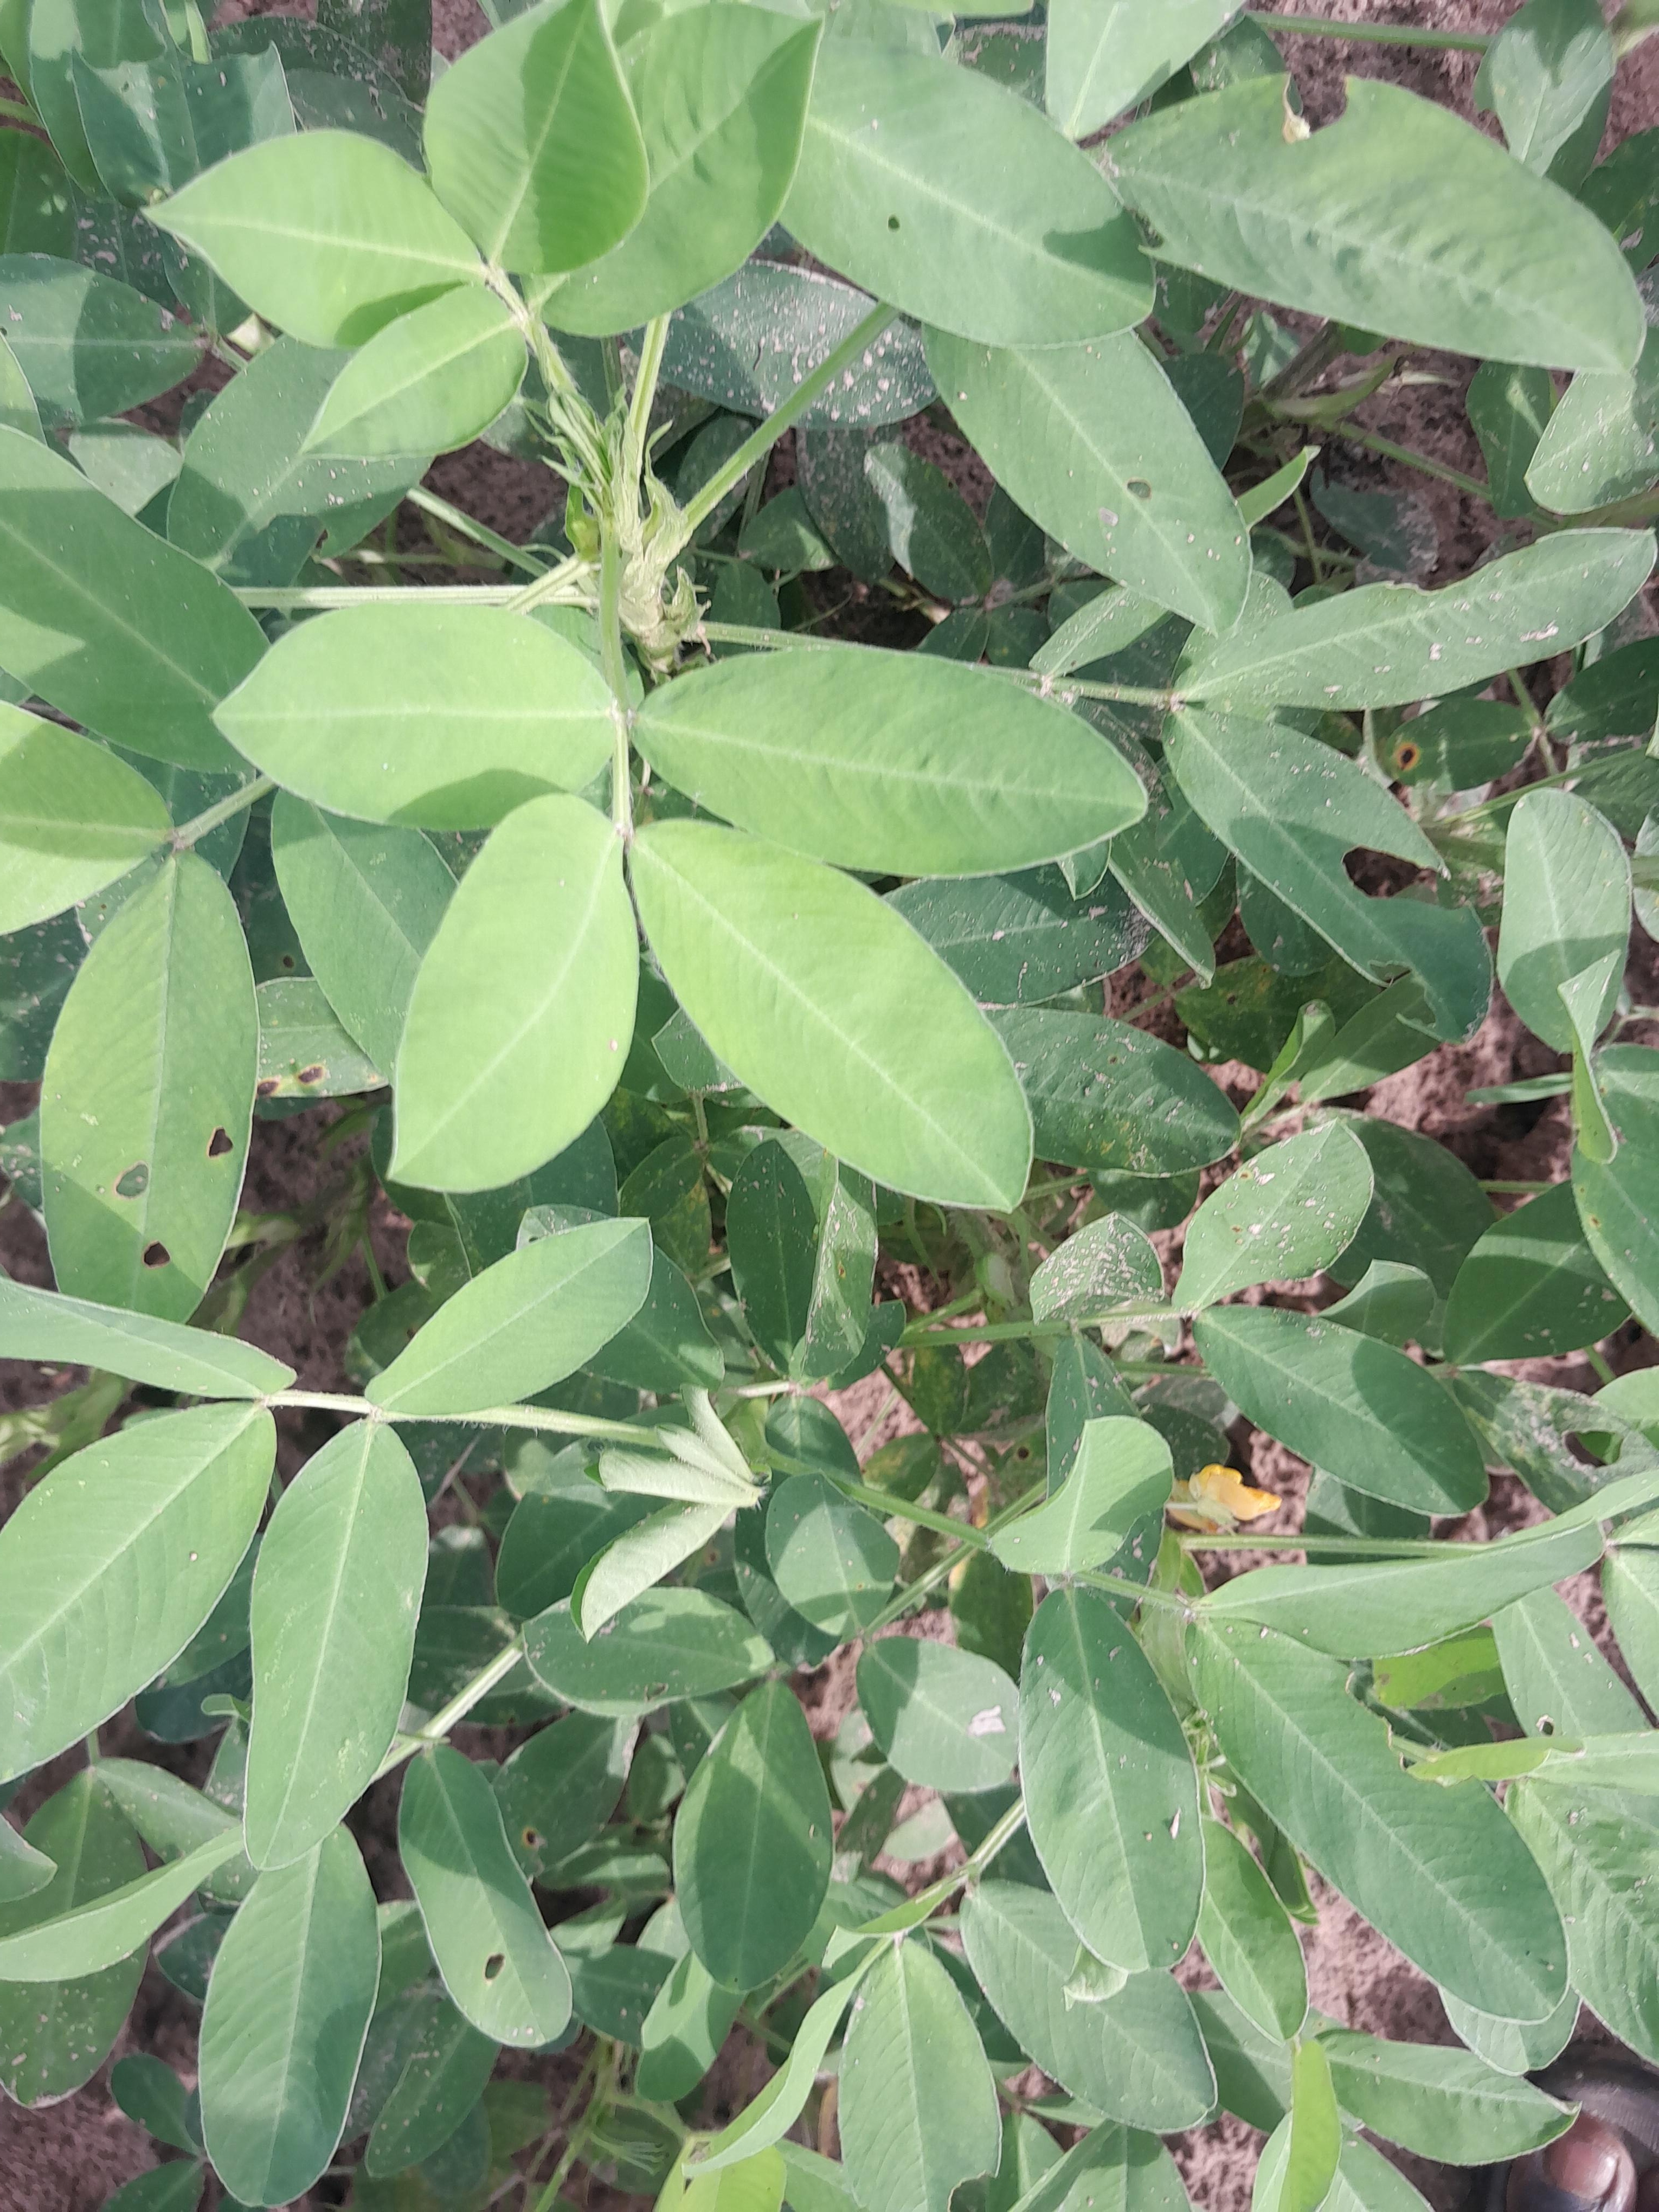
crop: groundnut
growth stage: flowering
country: Senegal
